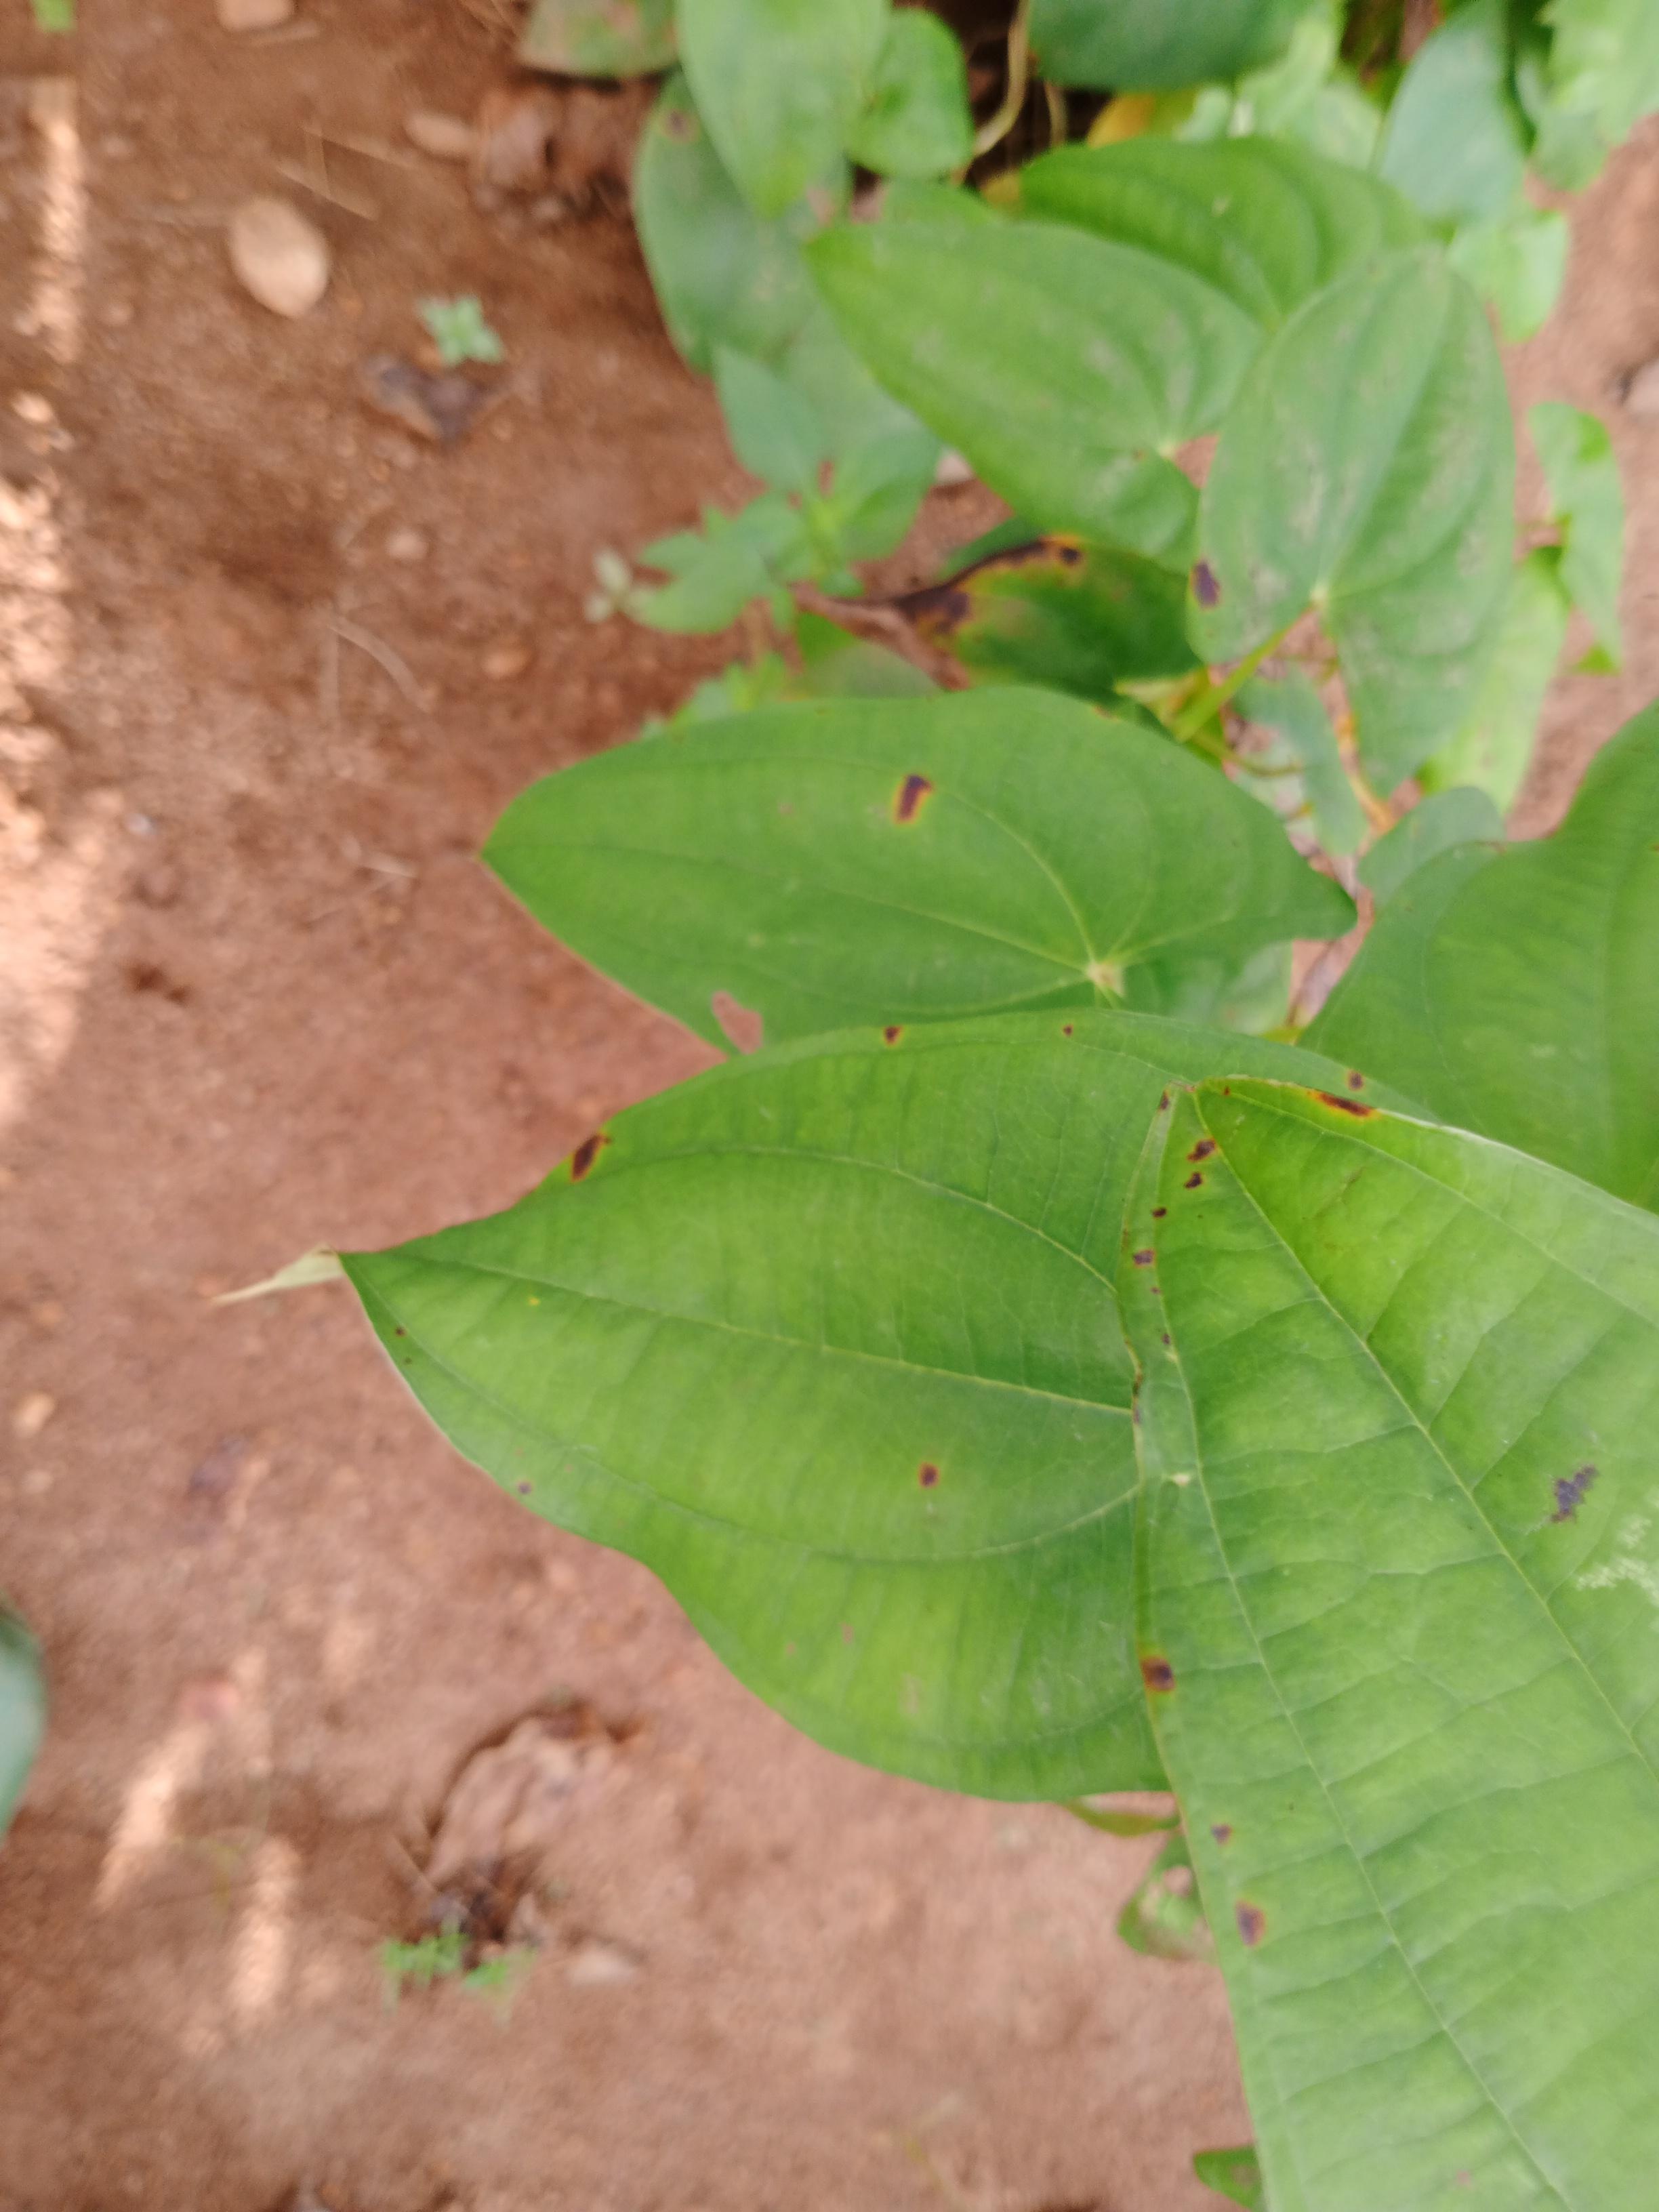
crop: yam
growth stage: vegetative
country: Nigeria
